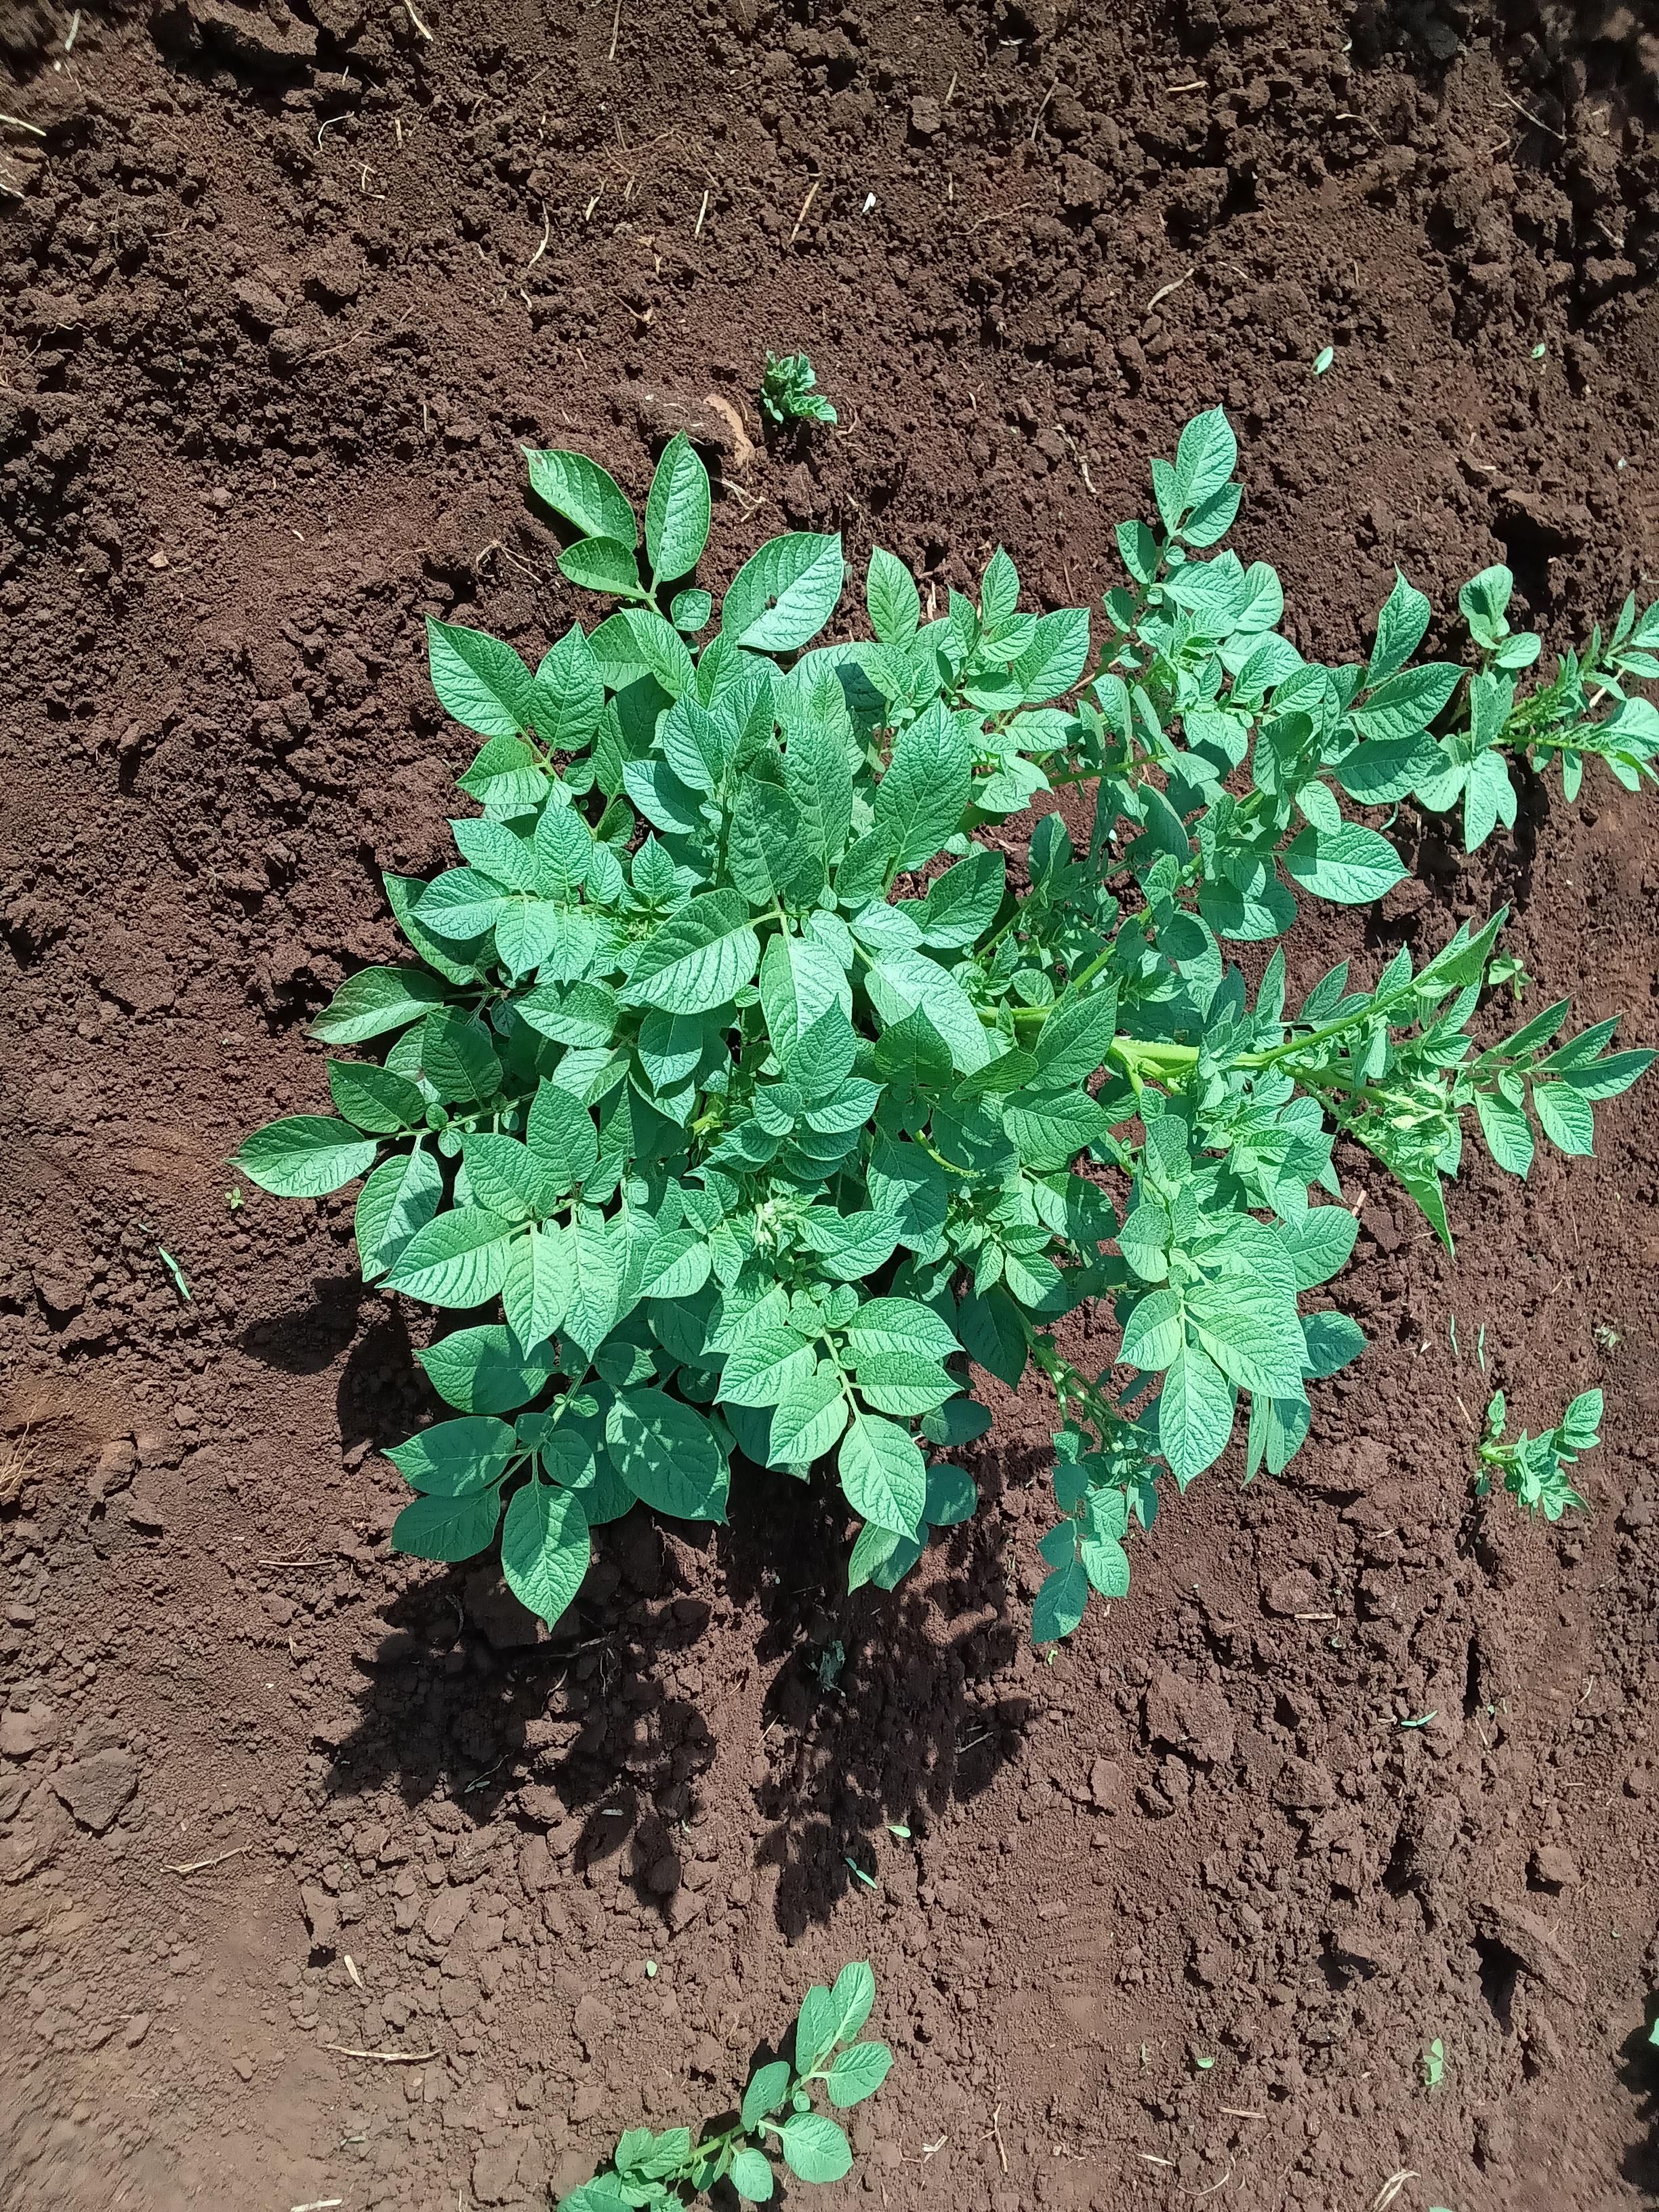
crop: potato
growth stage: flowering
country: Kenya
